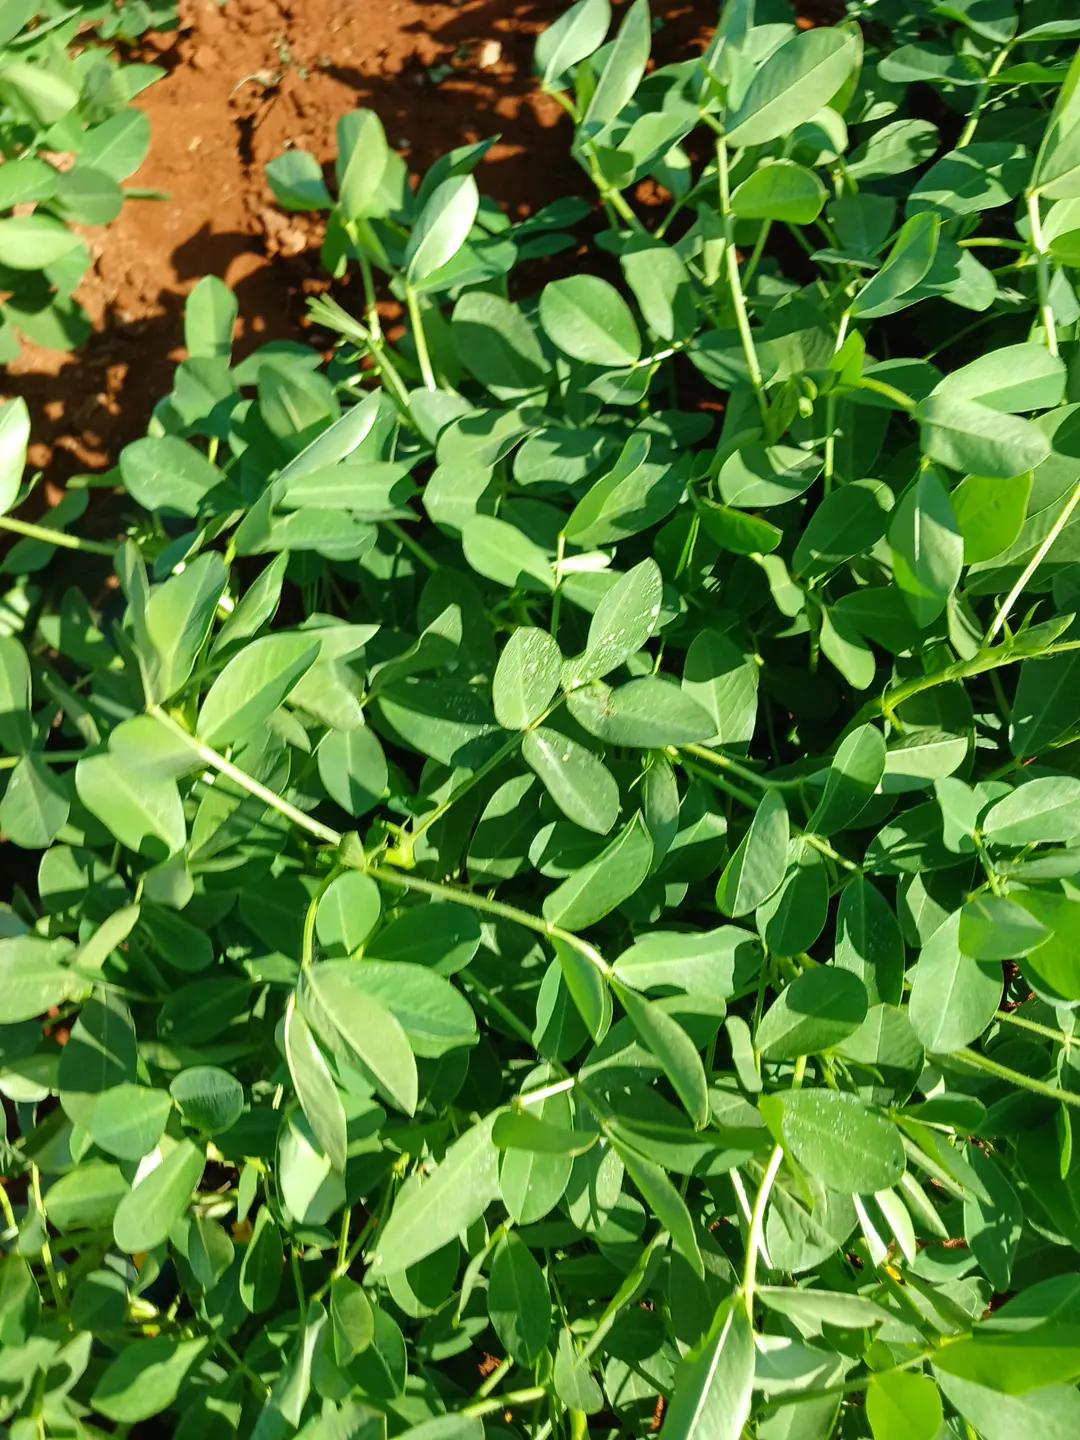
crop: groundnut
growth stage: flowering
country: Kenya
